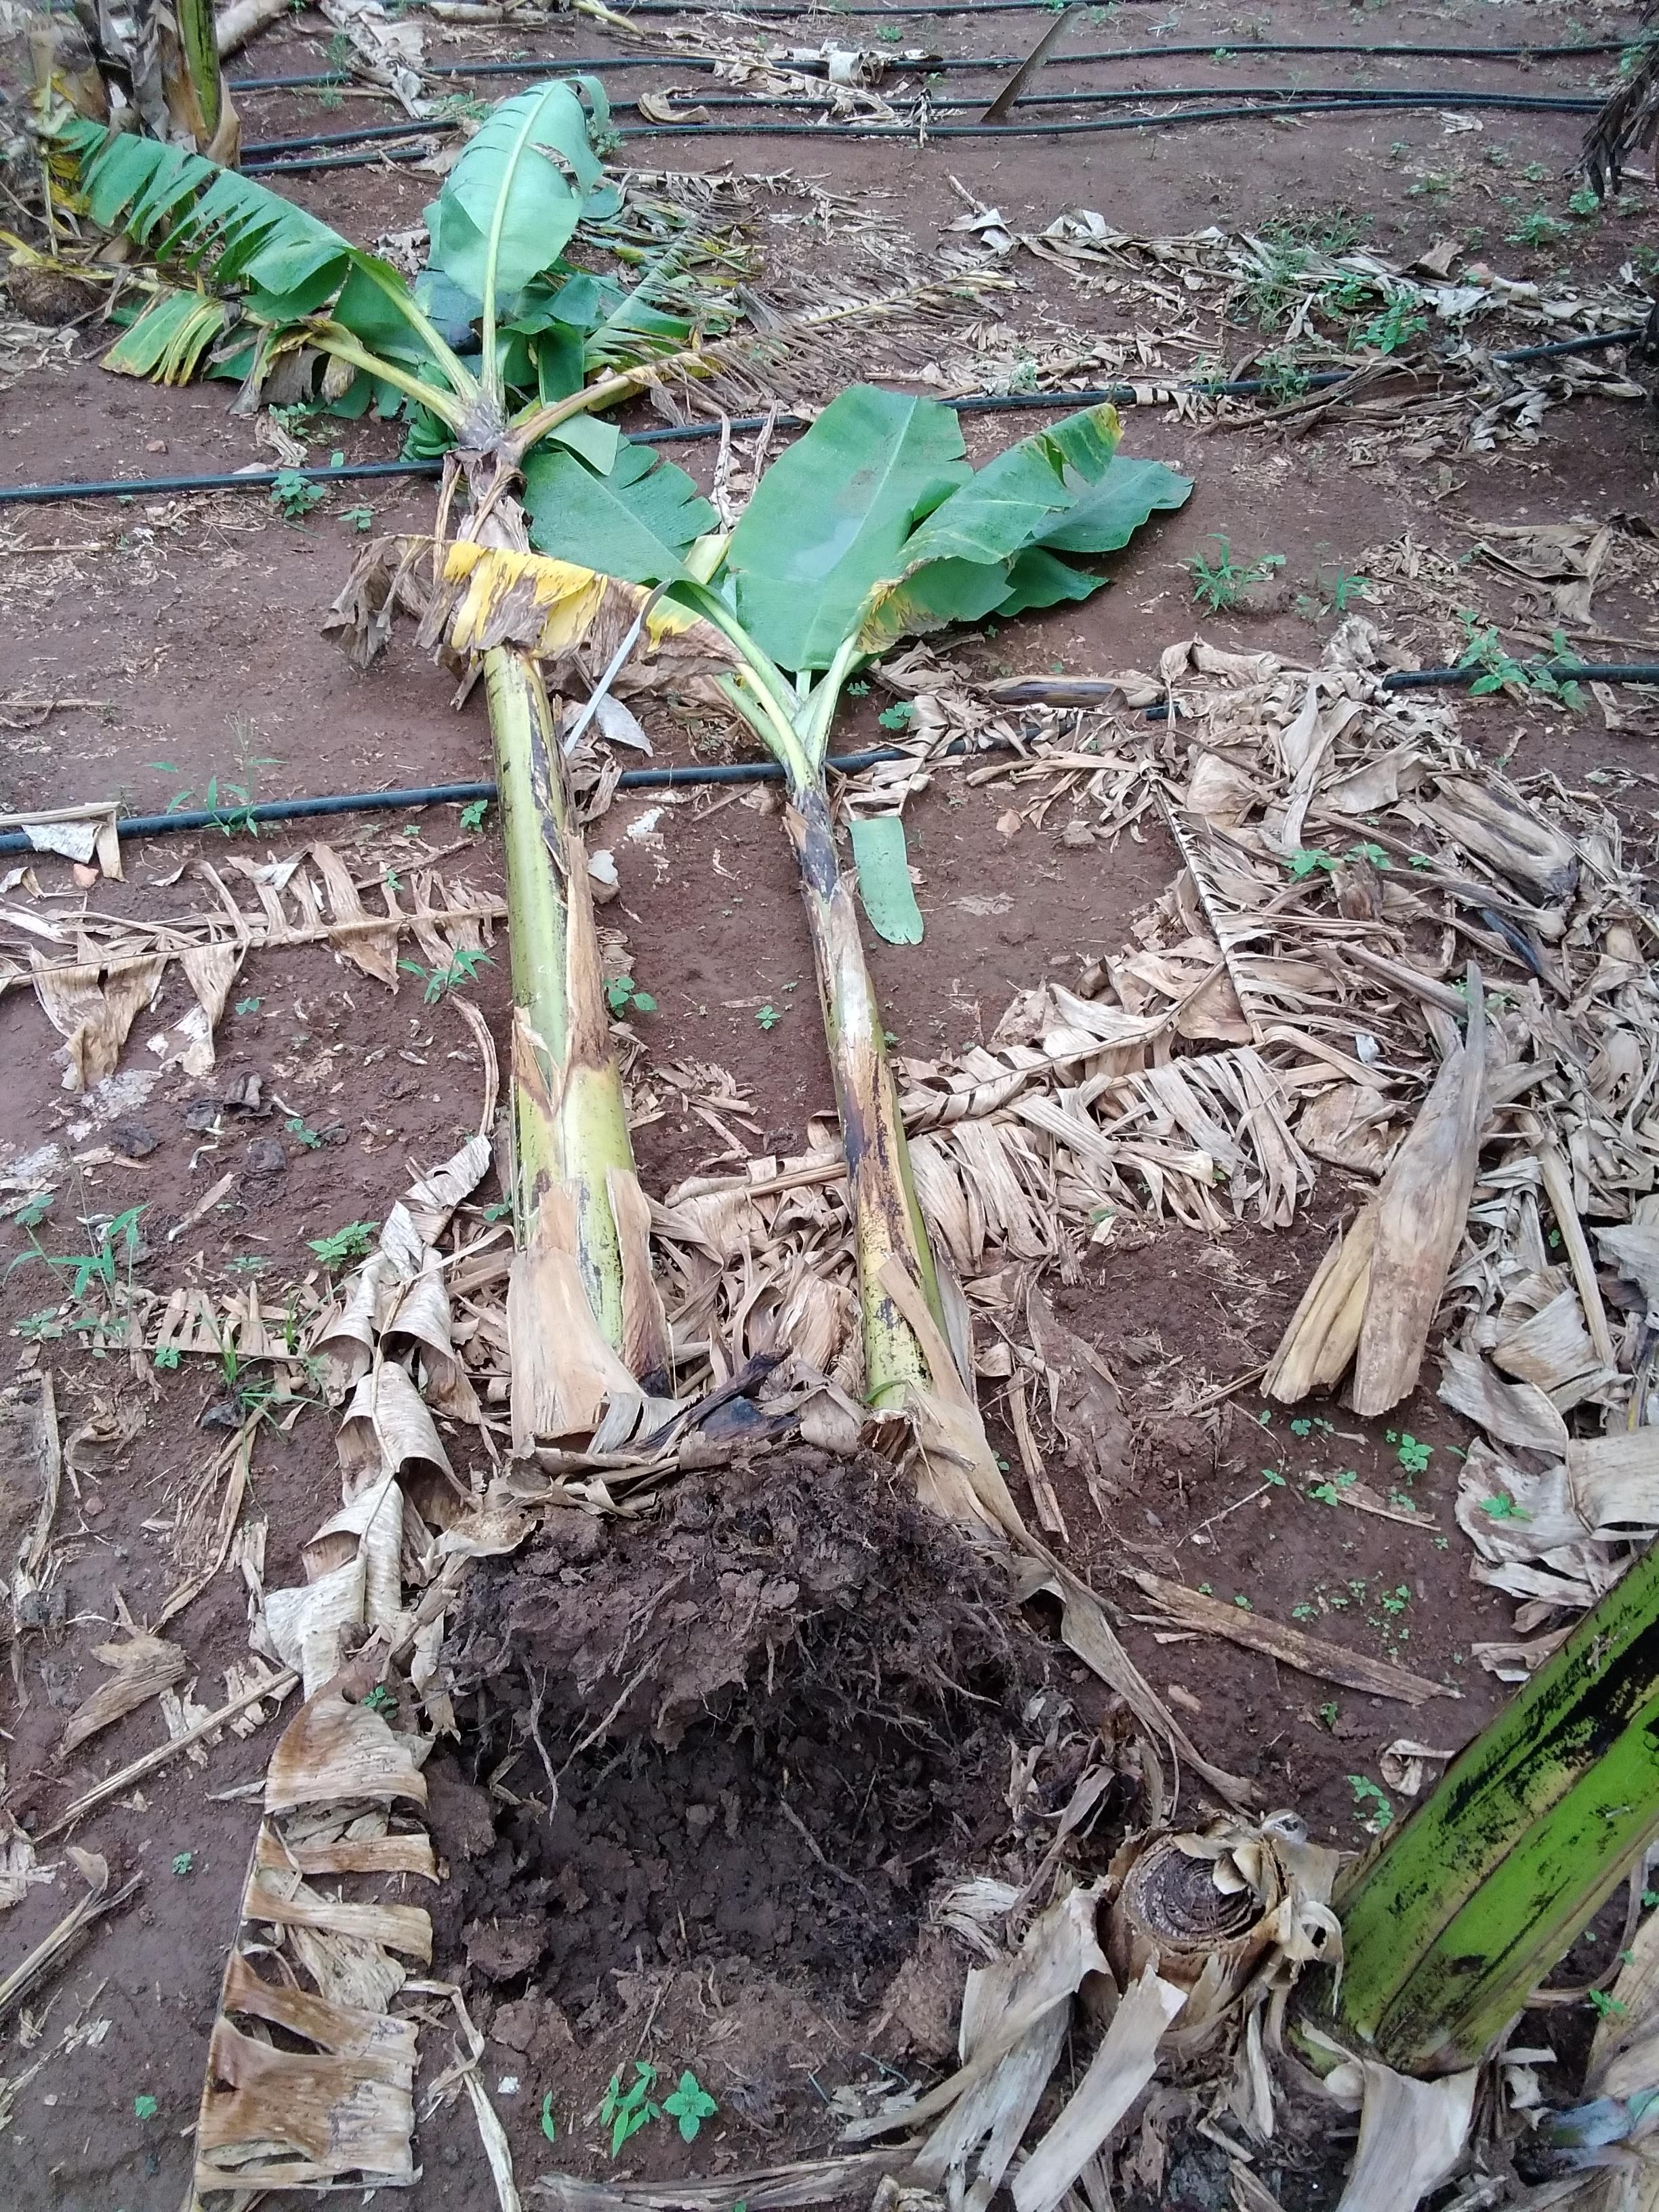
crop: banana
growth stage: vegetative
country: Tanzania
